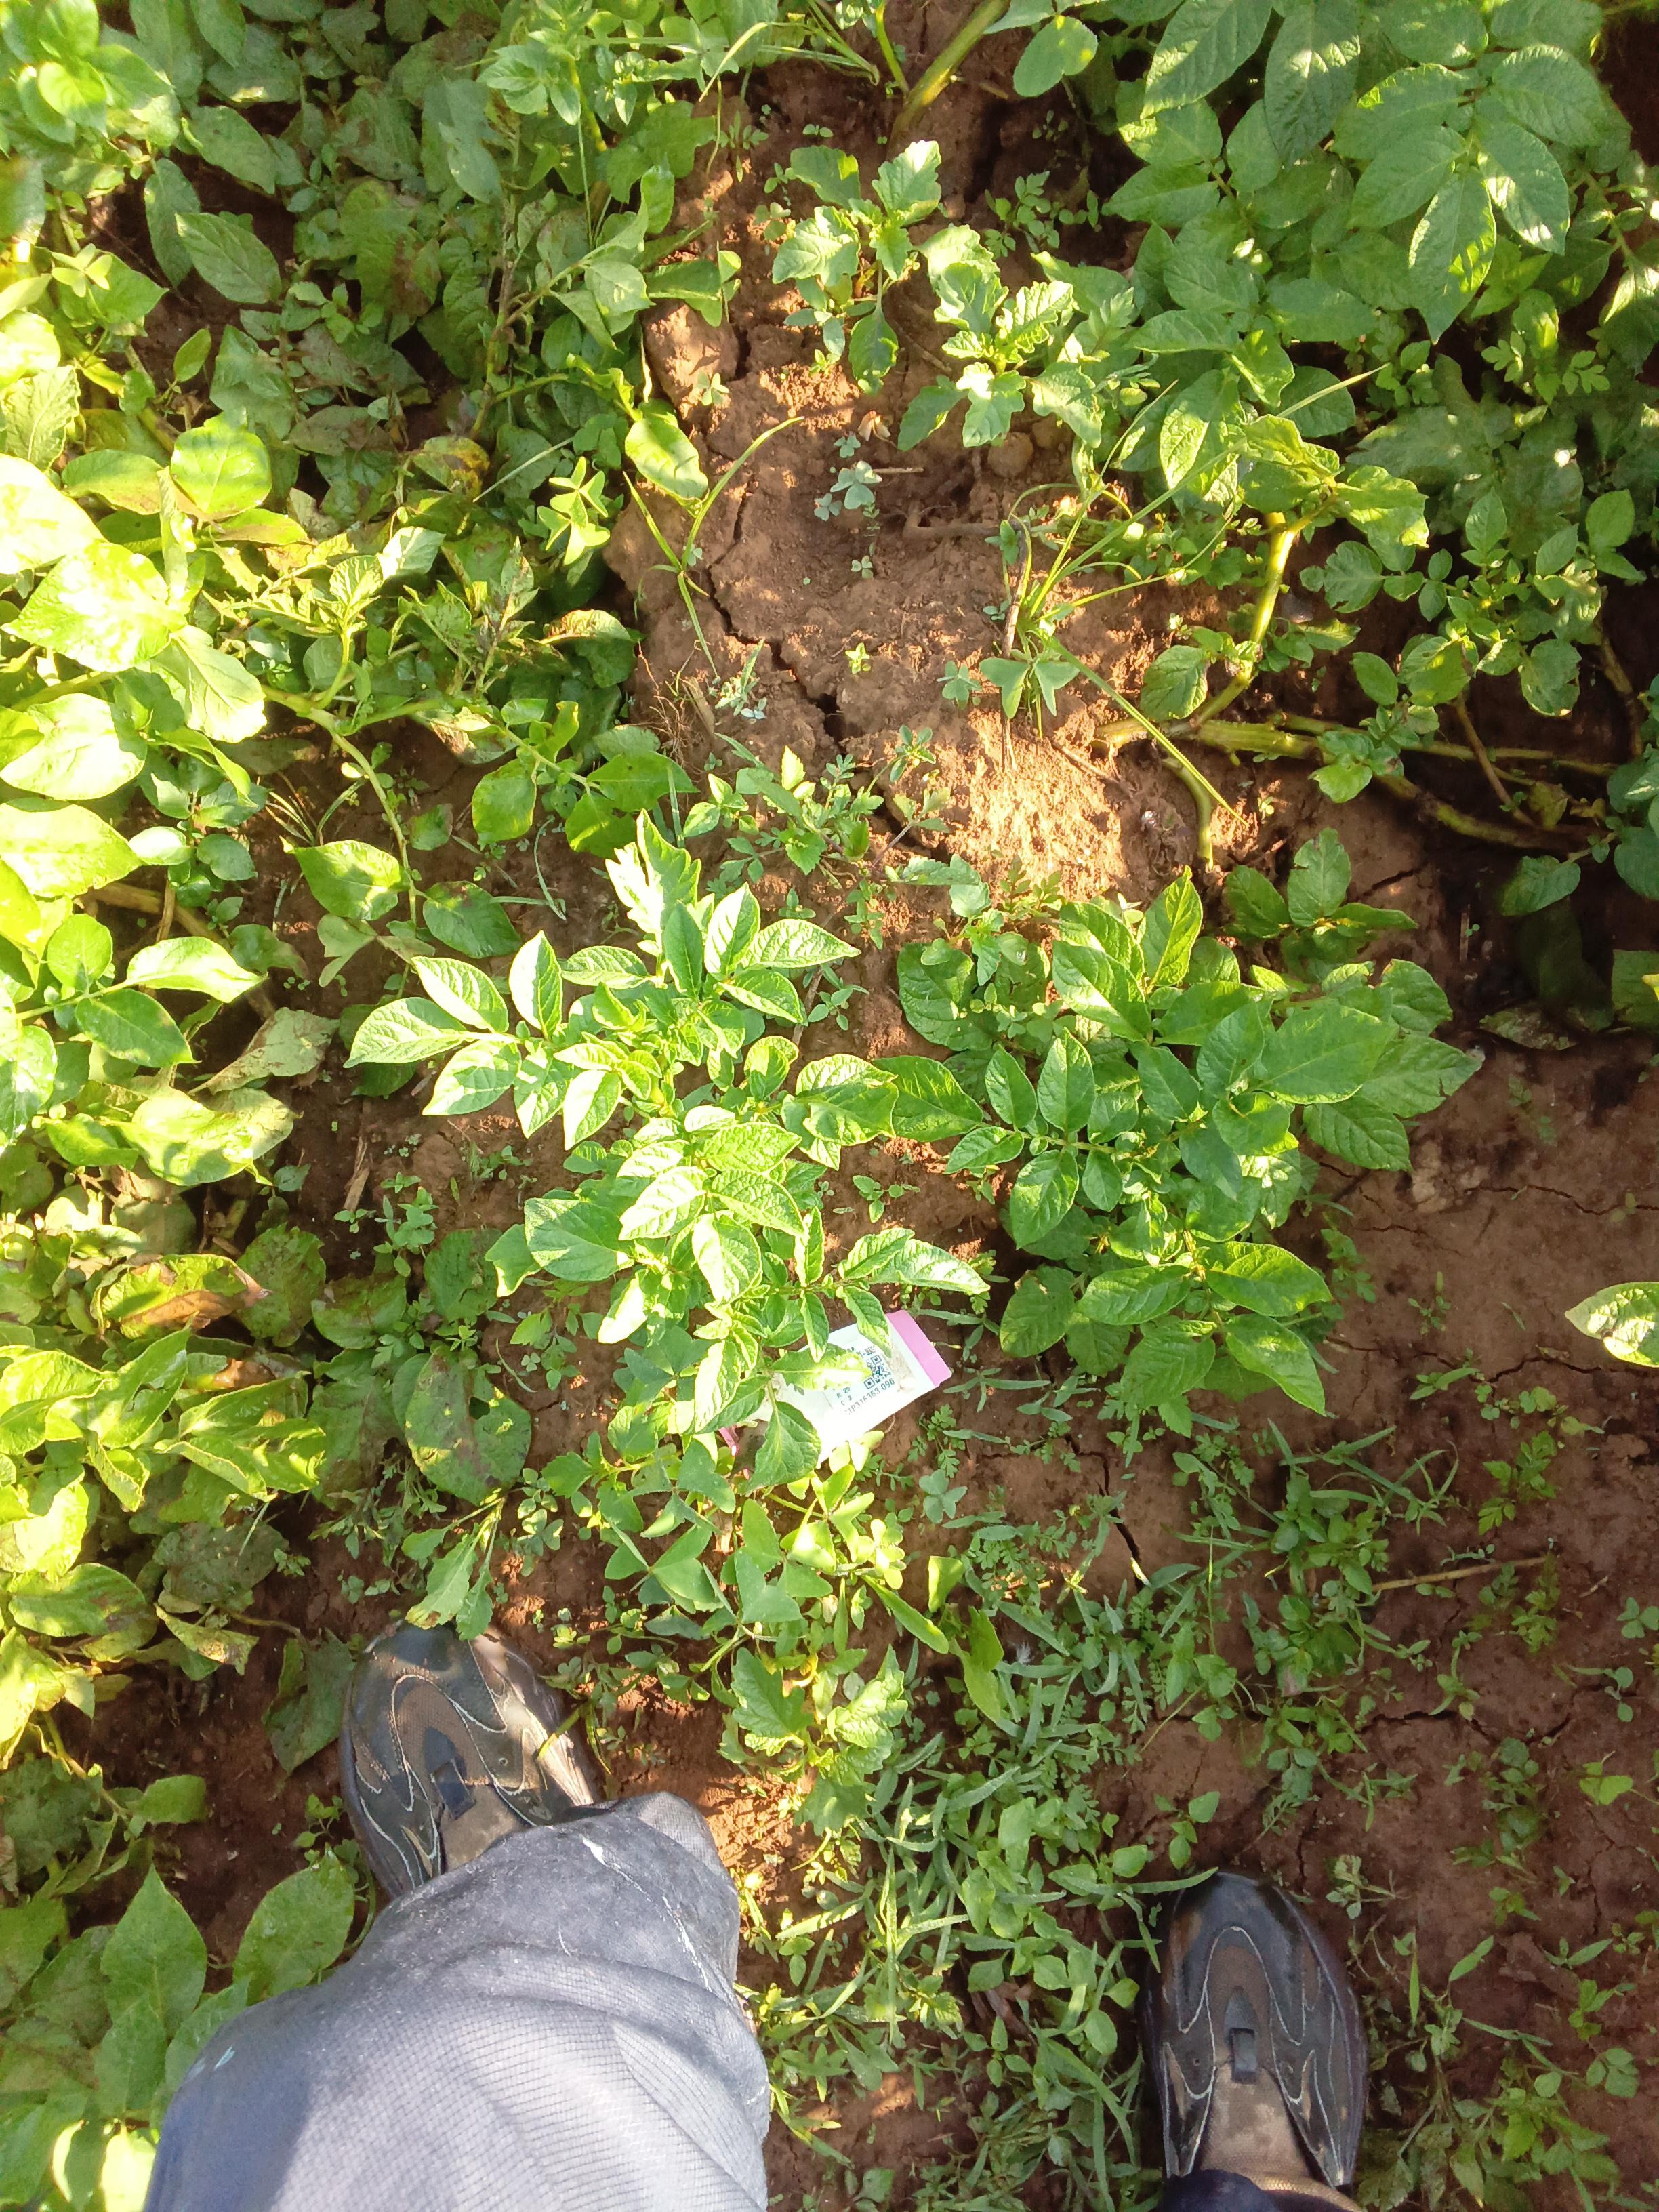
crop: potato
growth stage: vegetative
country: Kenya
